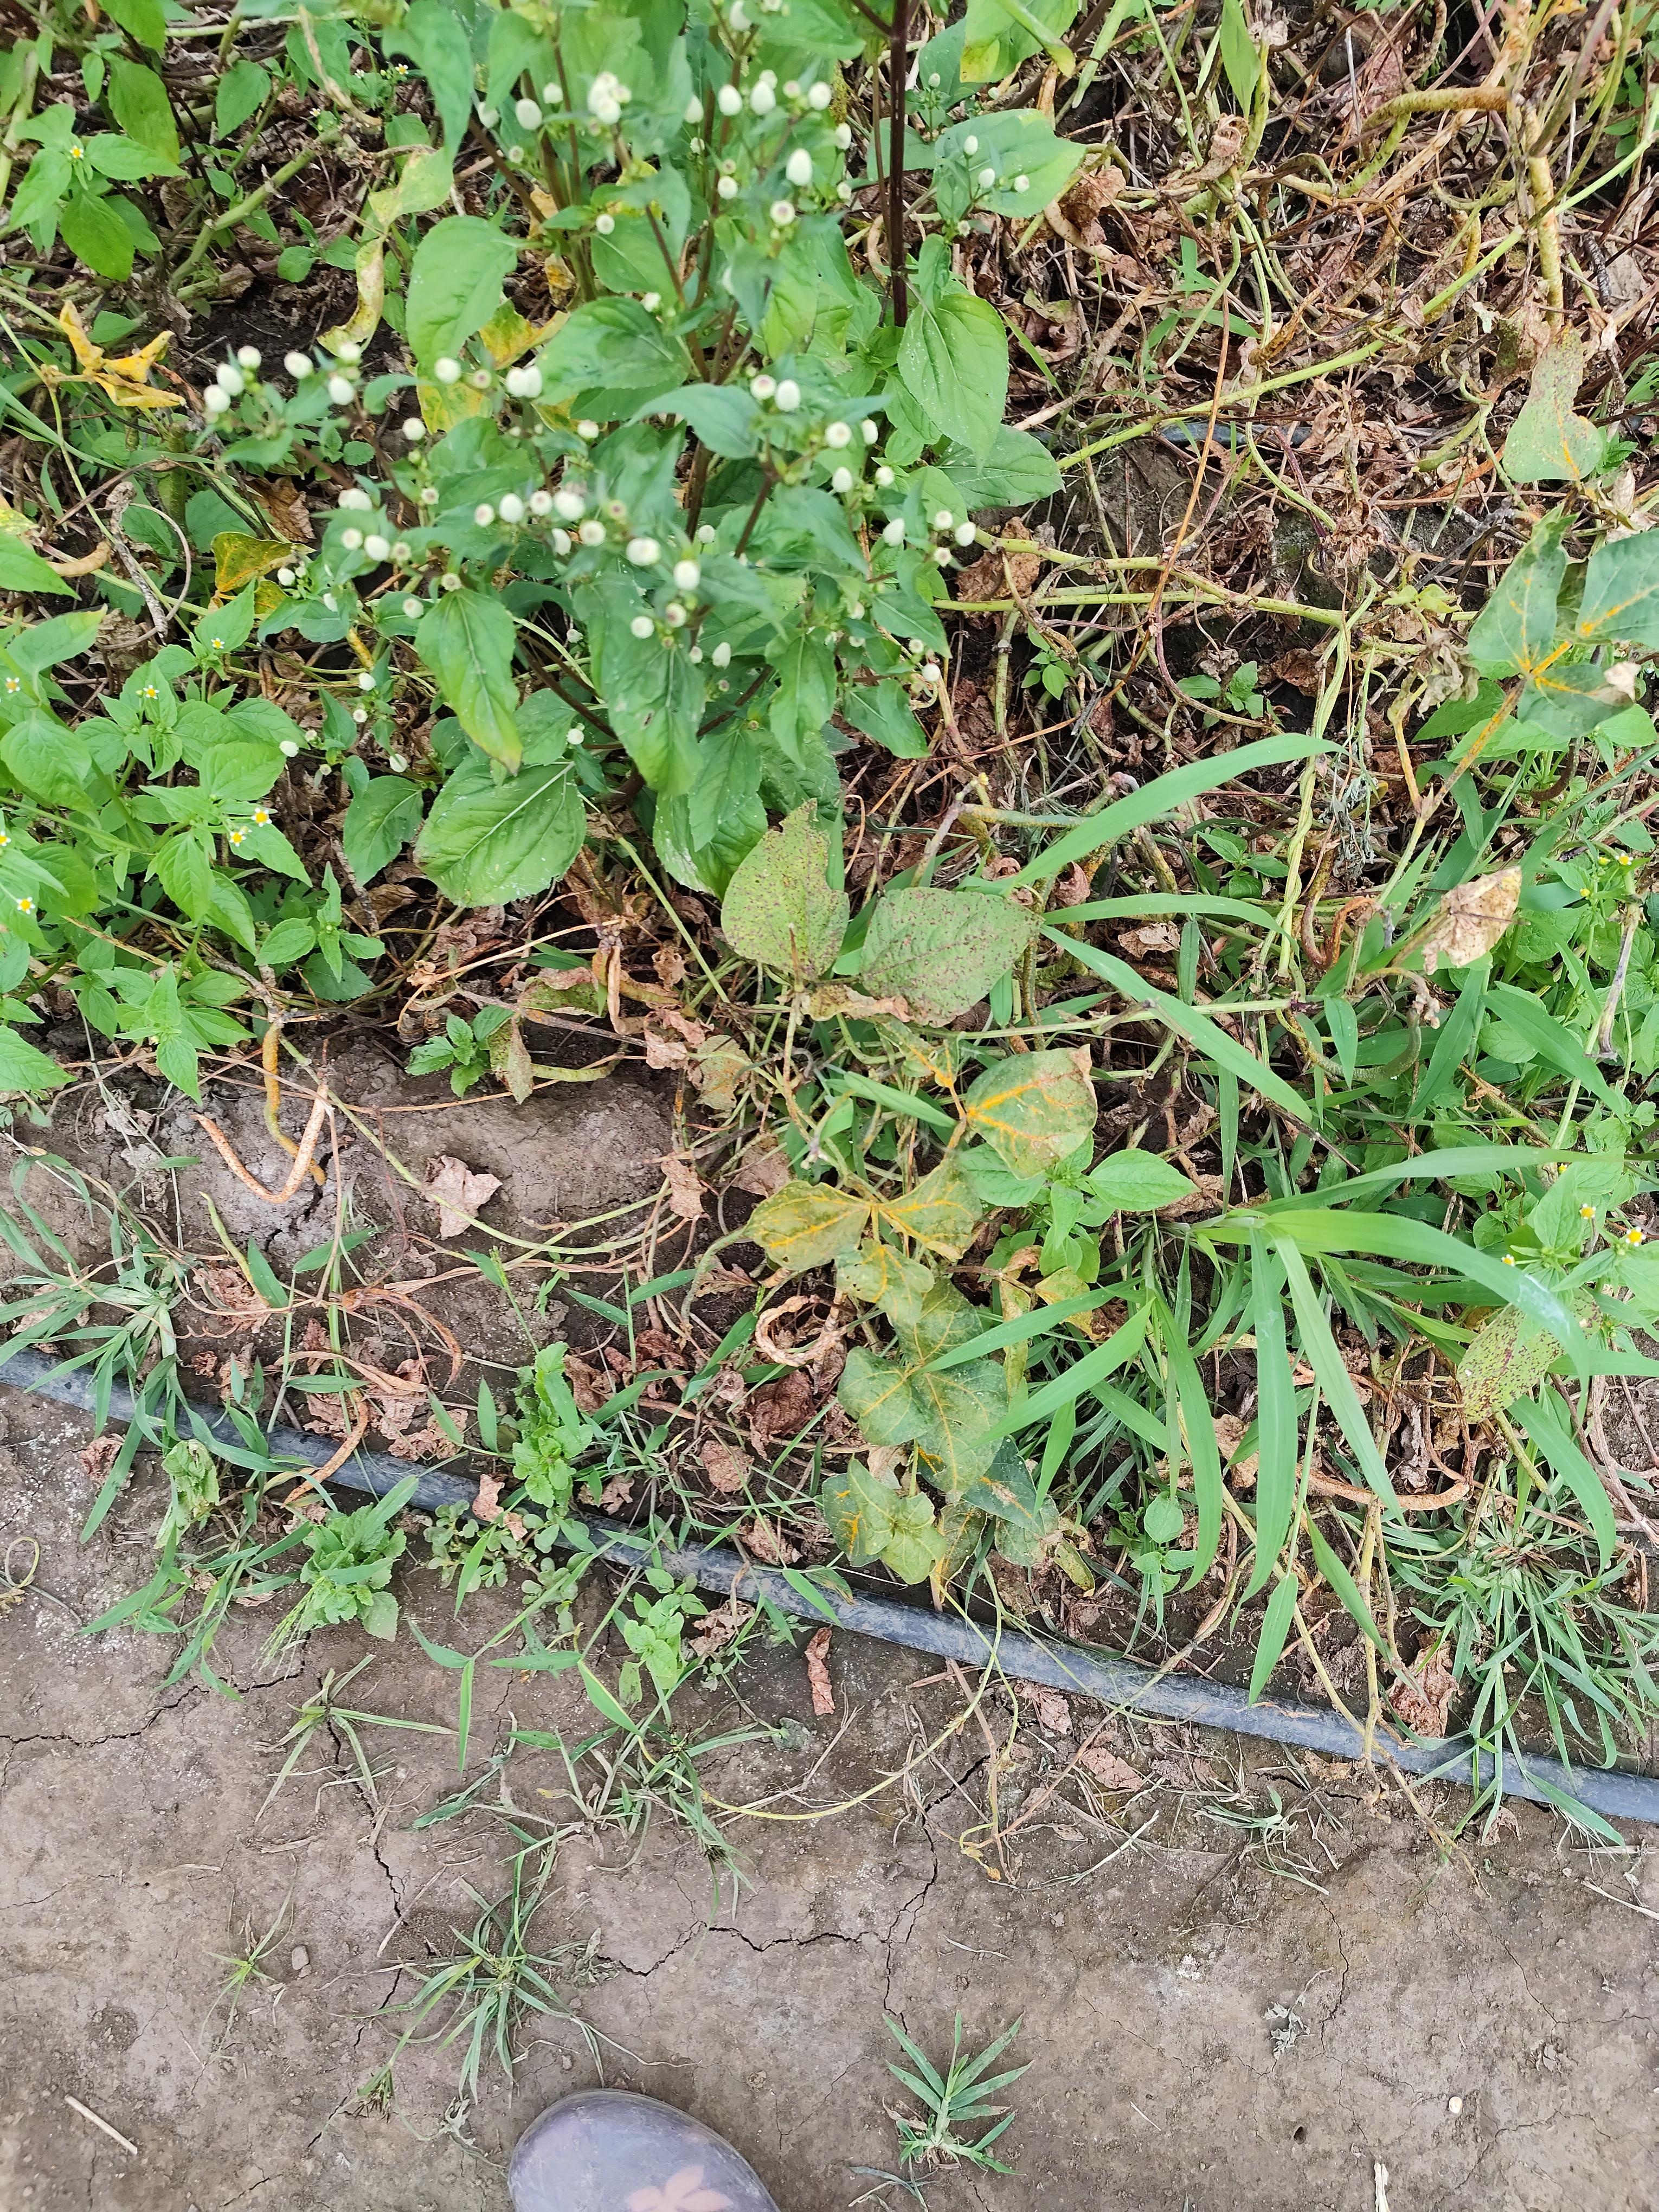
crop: cowpea
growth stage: development pod
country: Tanzania
